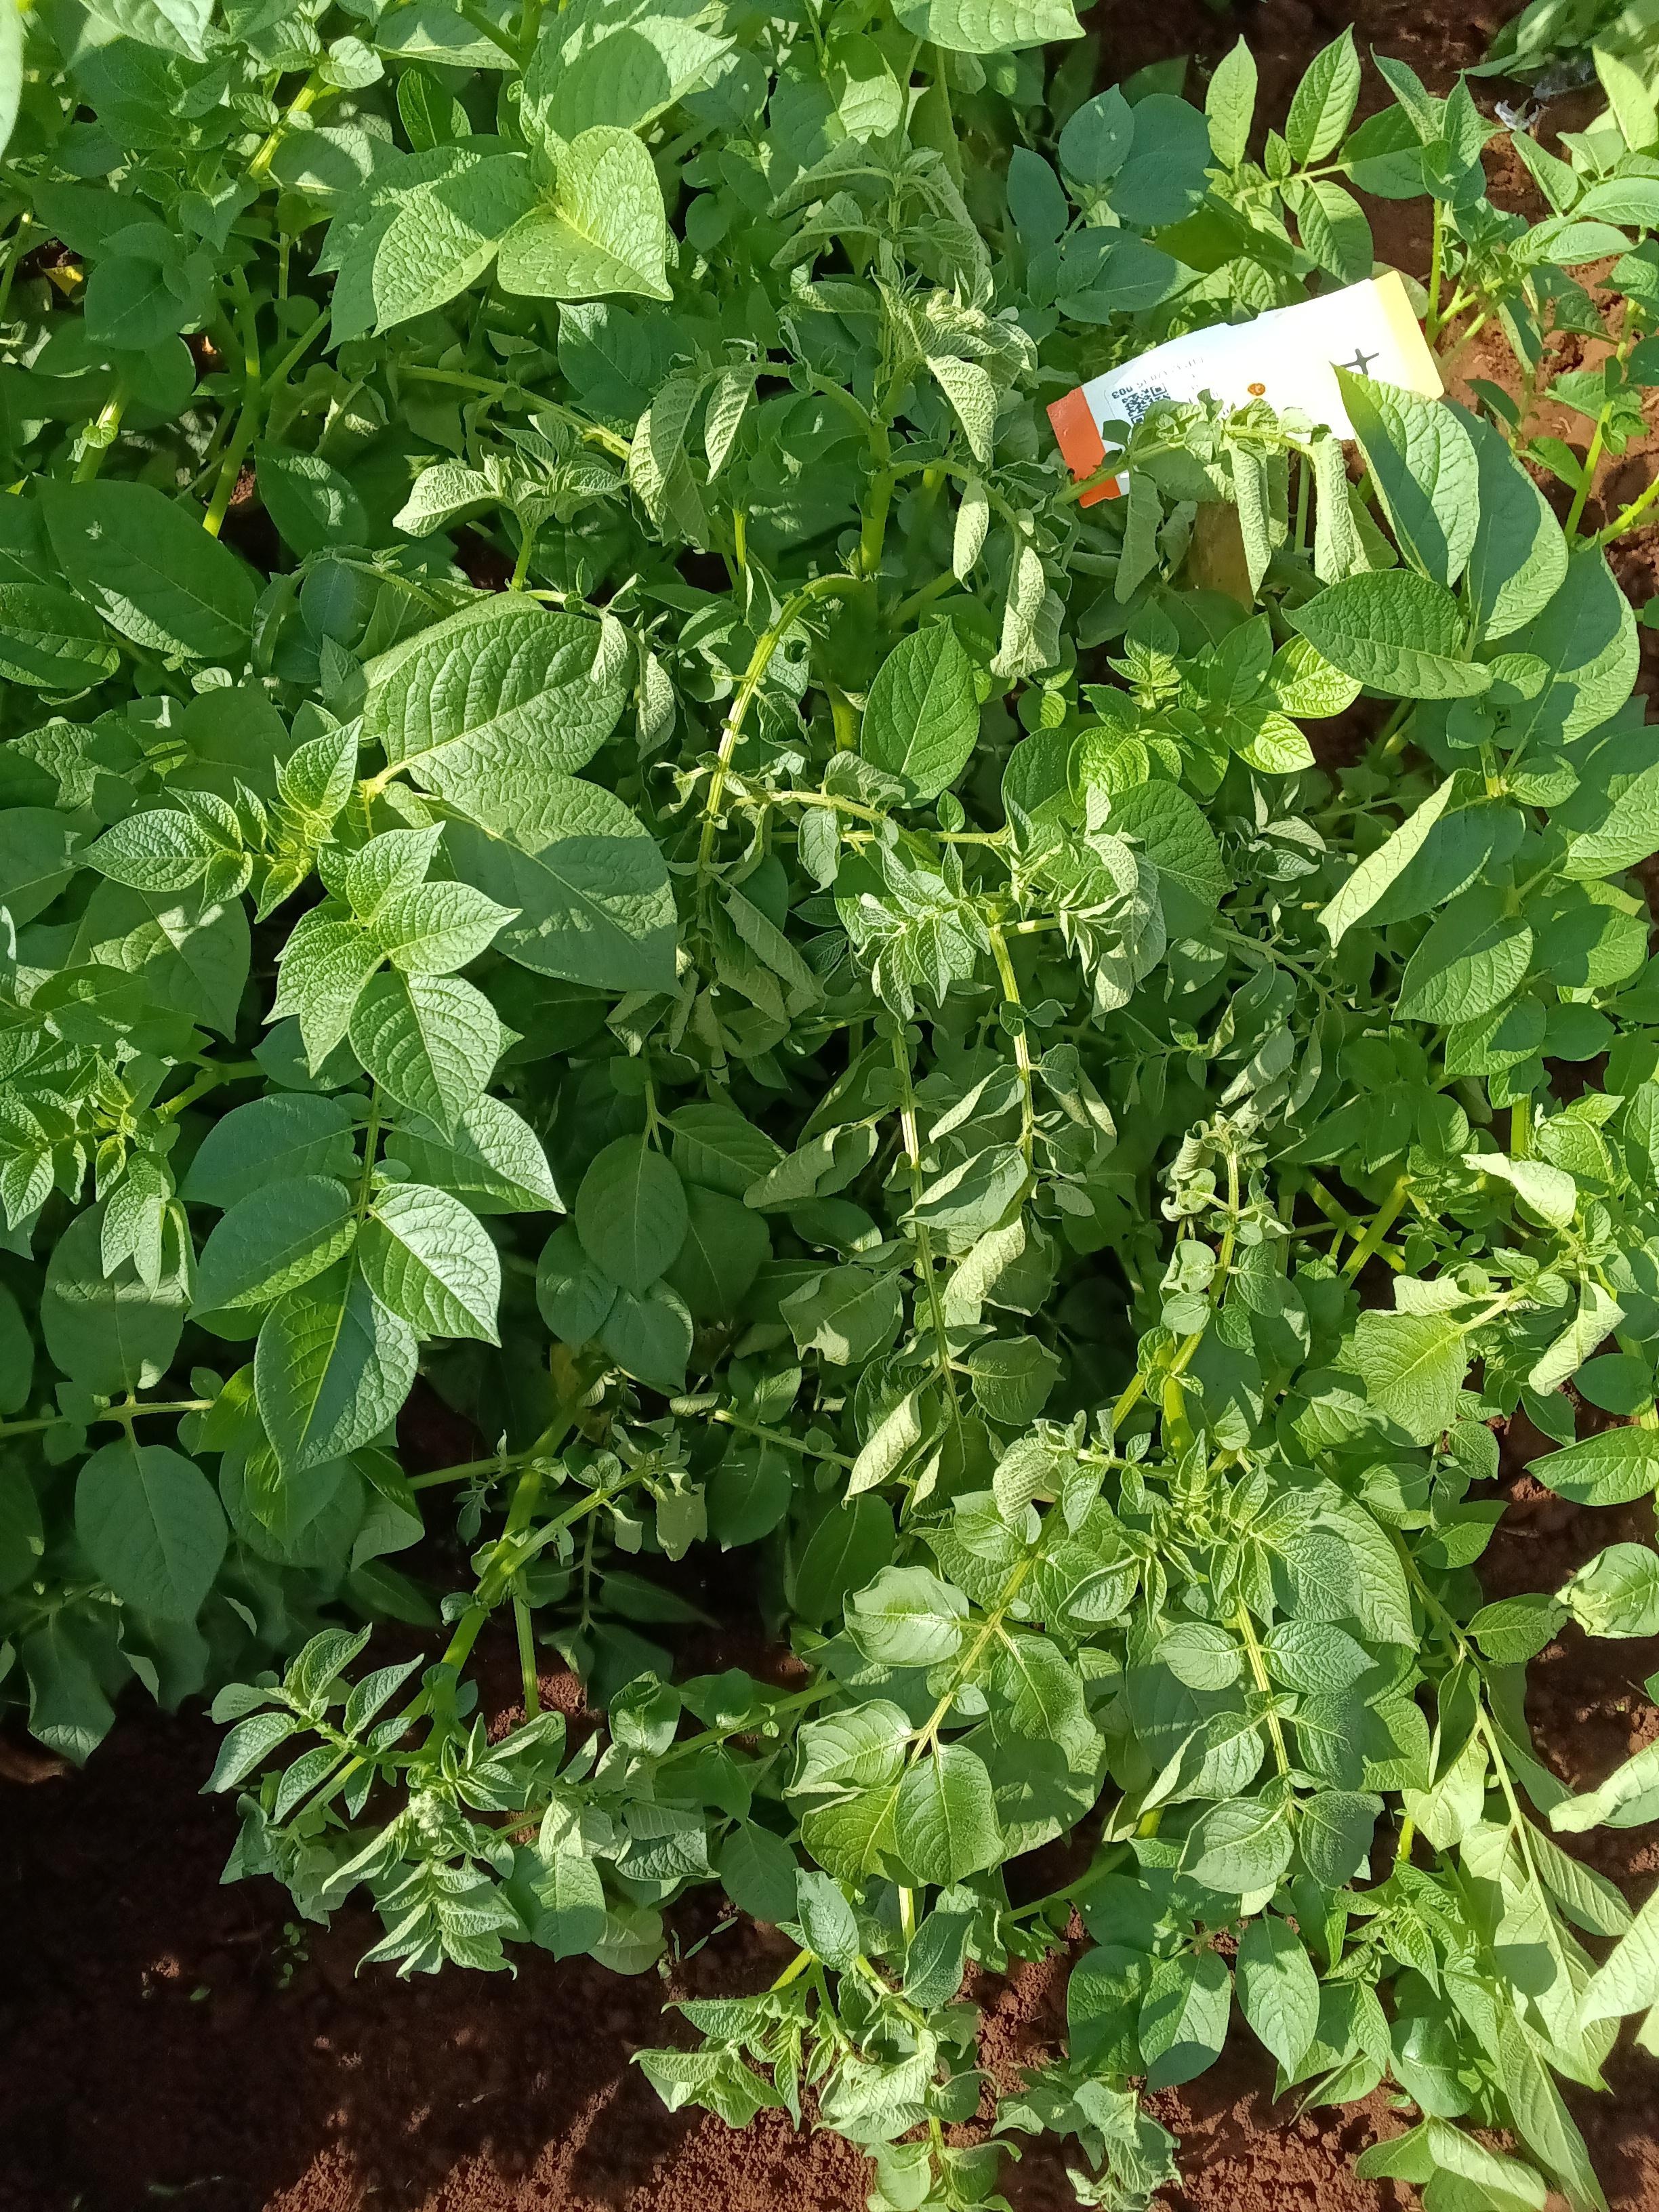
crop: potato
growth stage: flowering
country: Kenya
